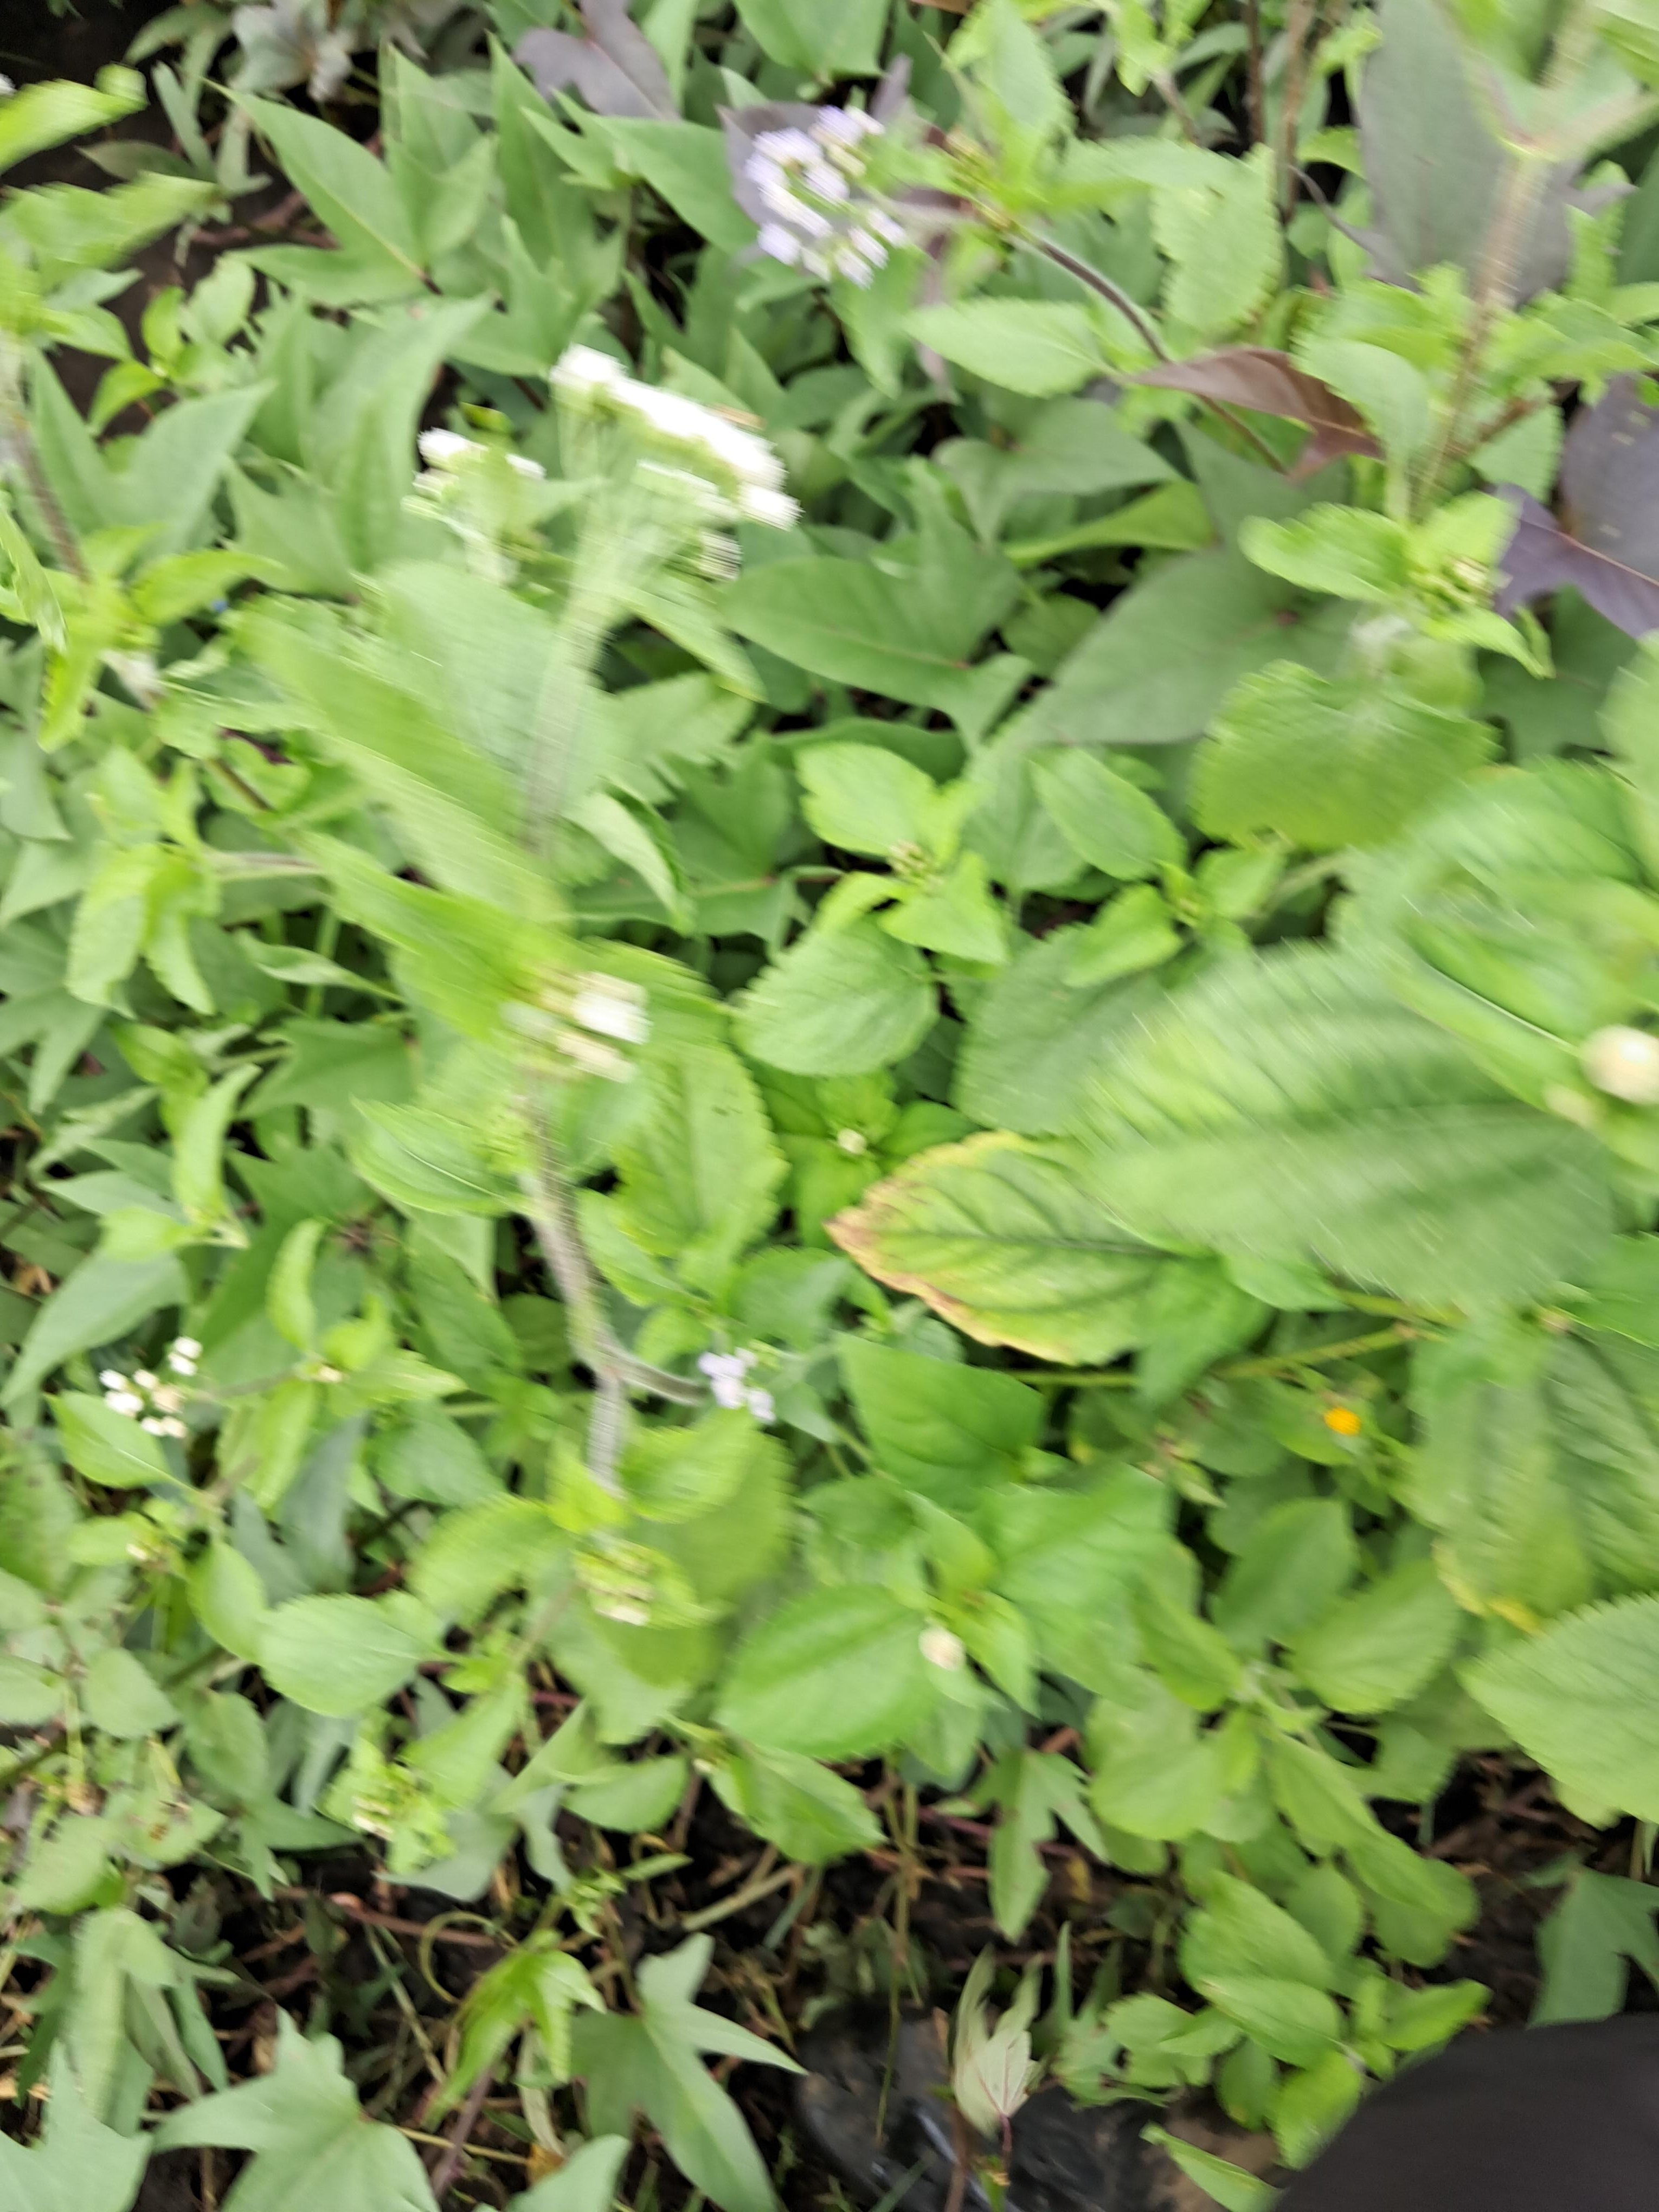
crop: sweet potato
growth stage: vegetative
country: Tanzania
